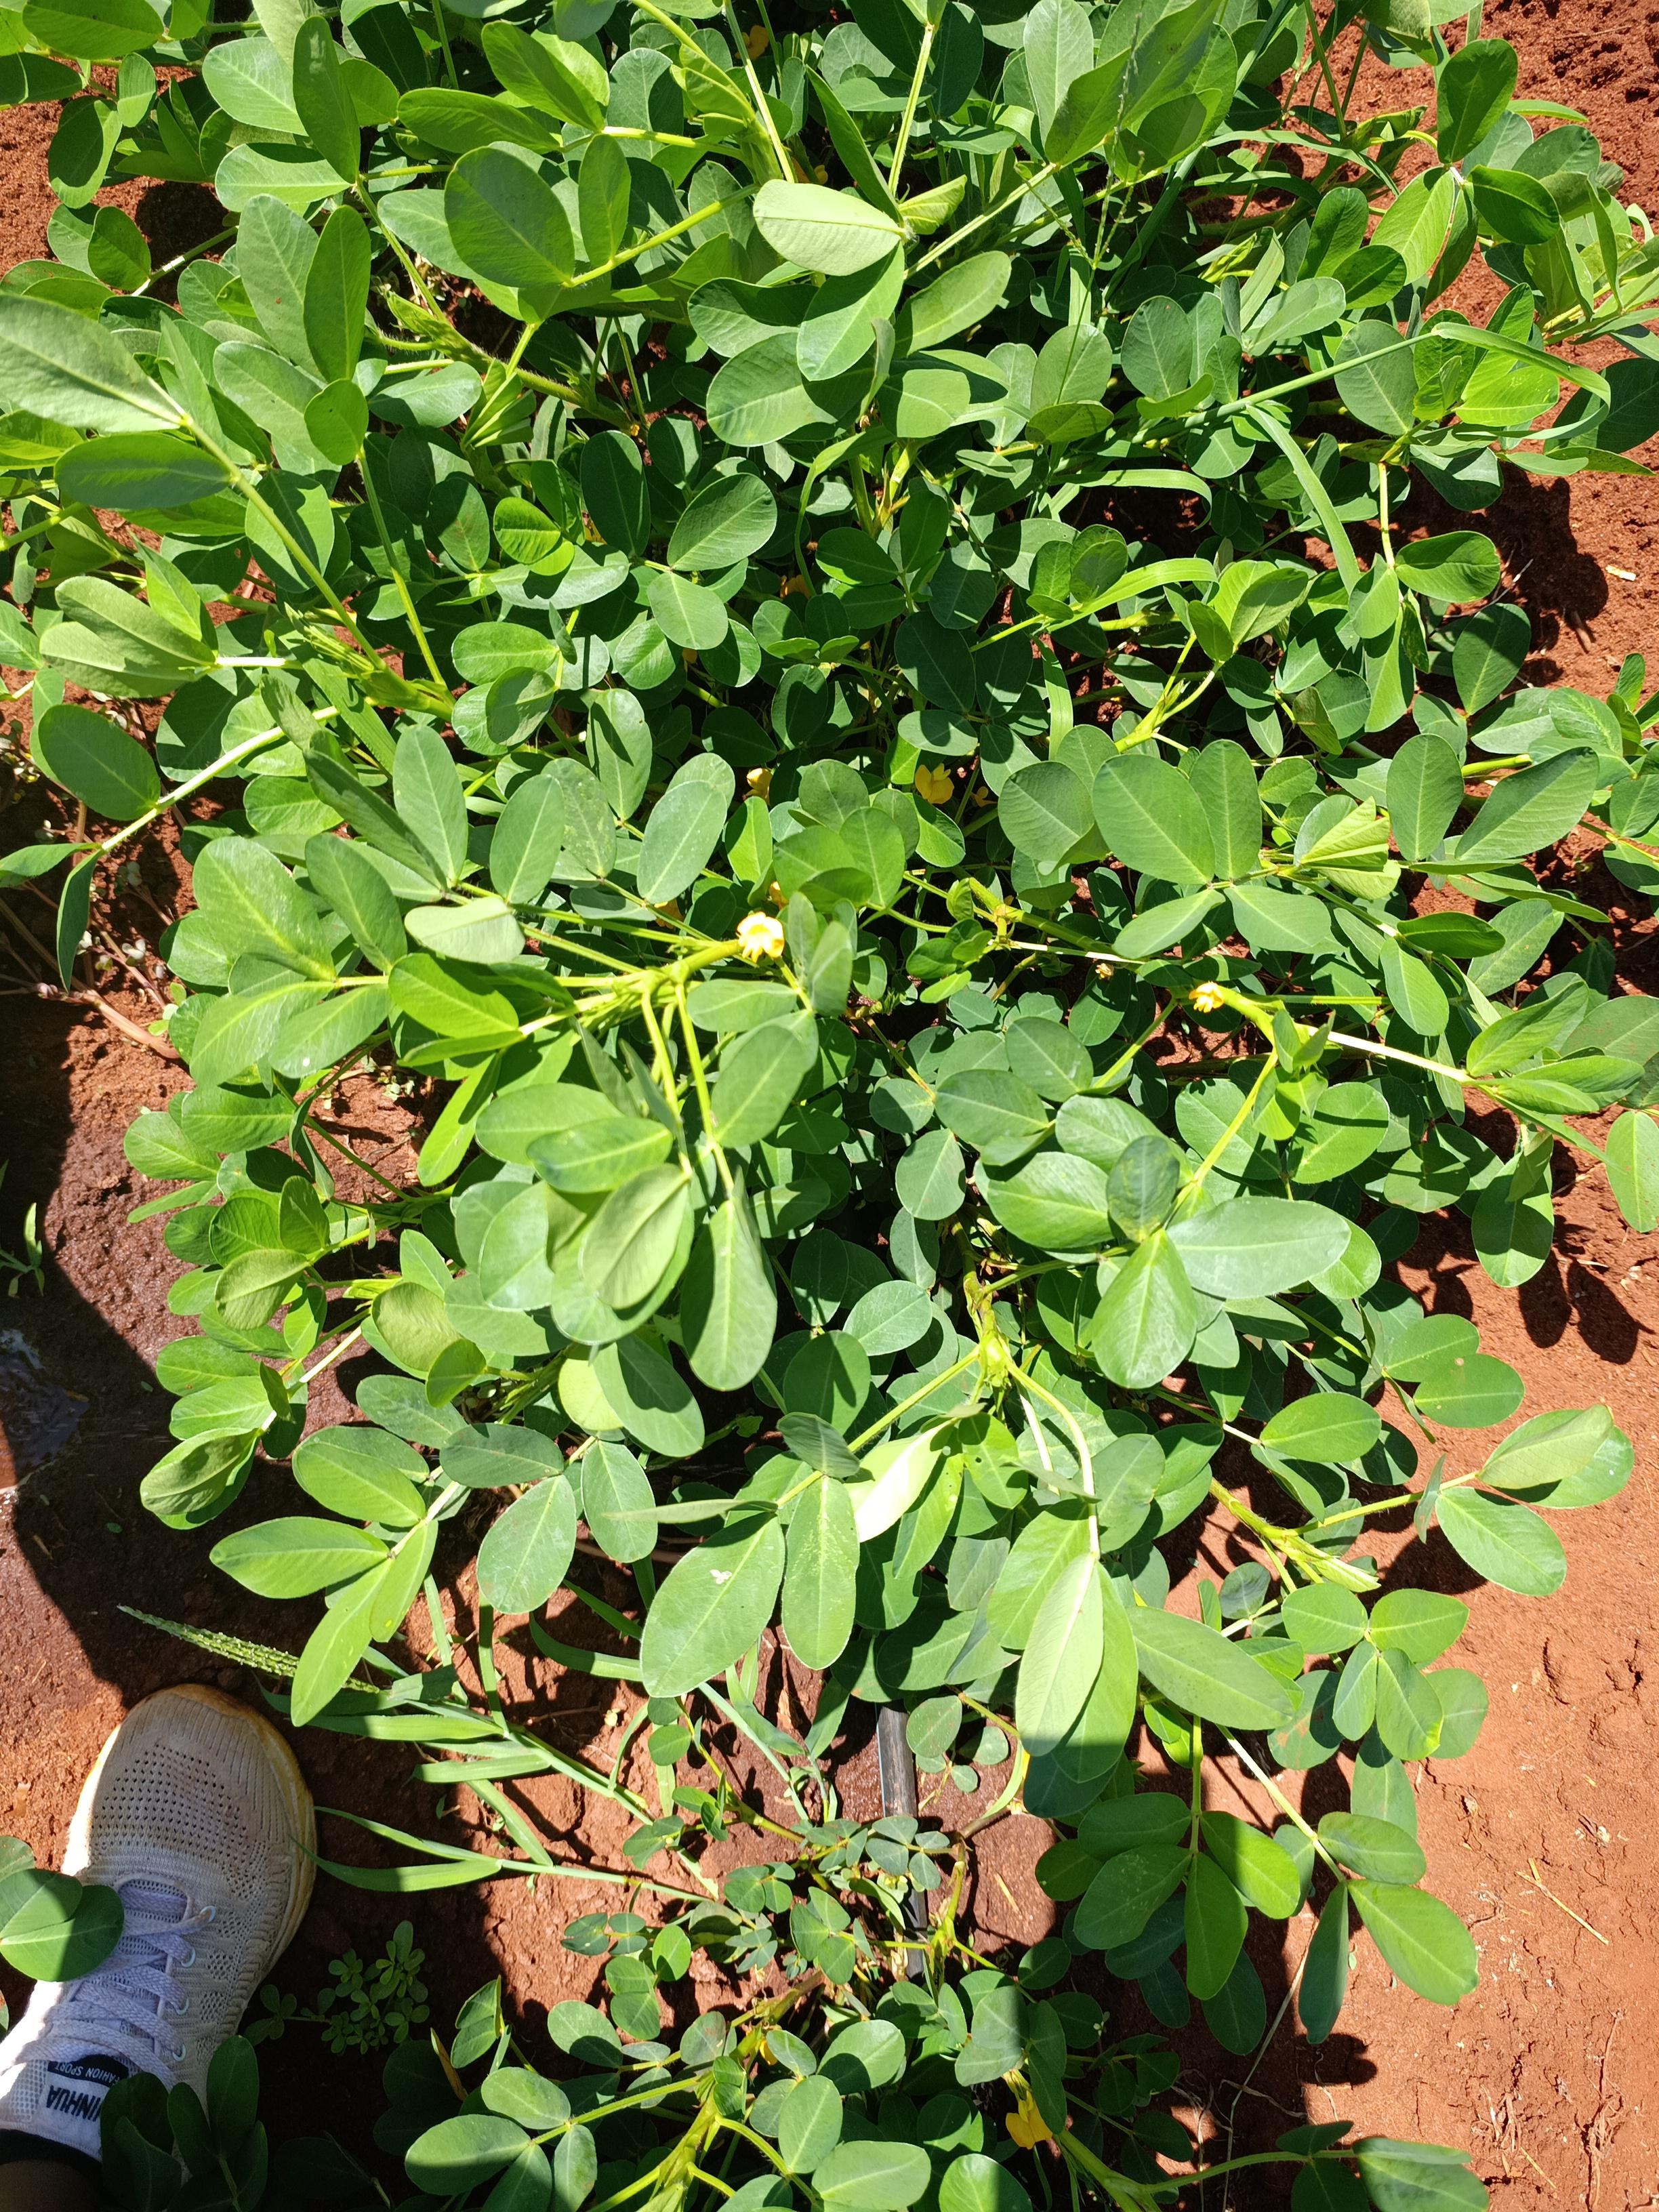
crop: groundnut
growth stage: flowering
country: Kenya
